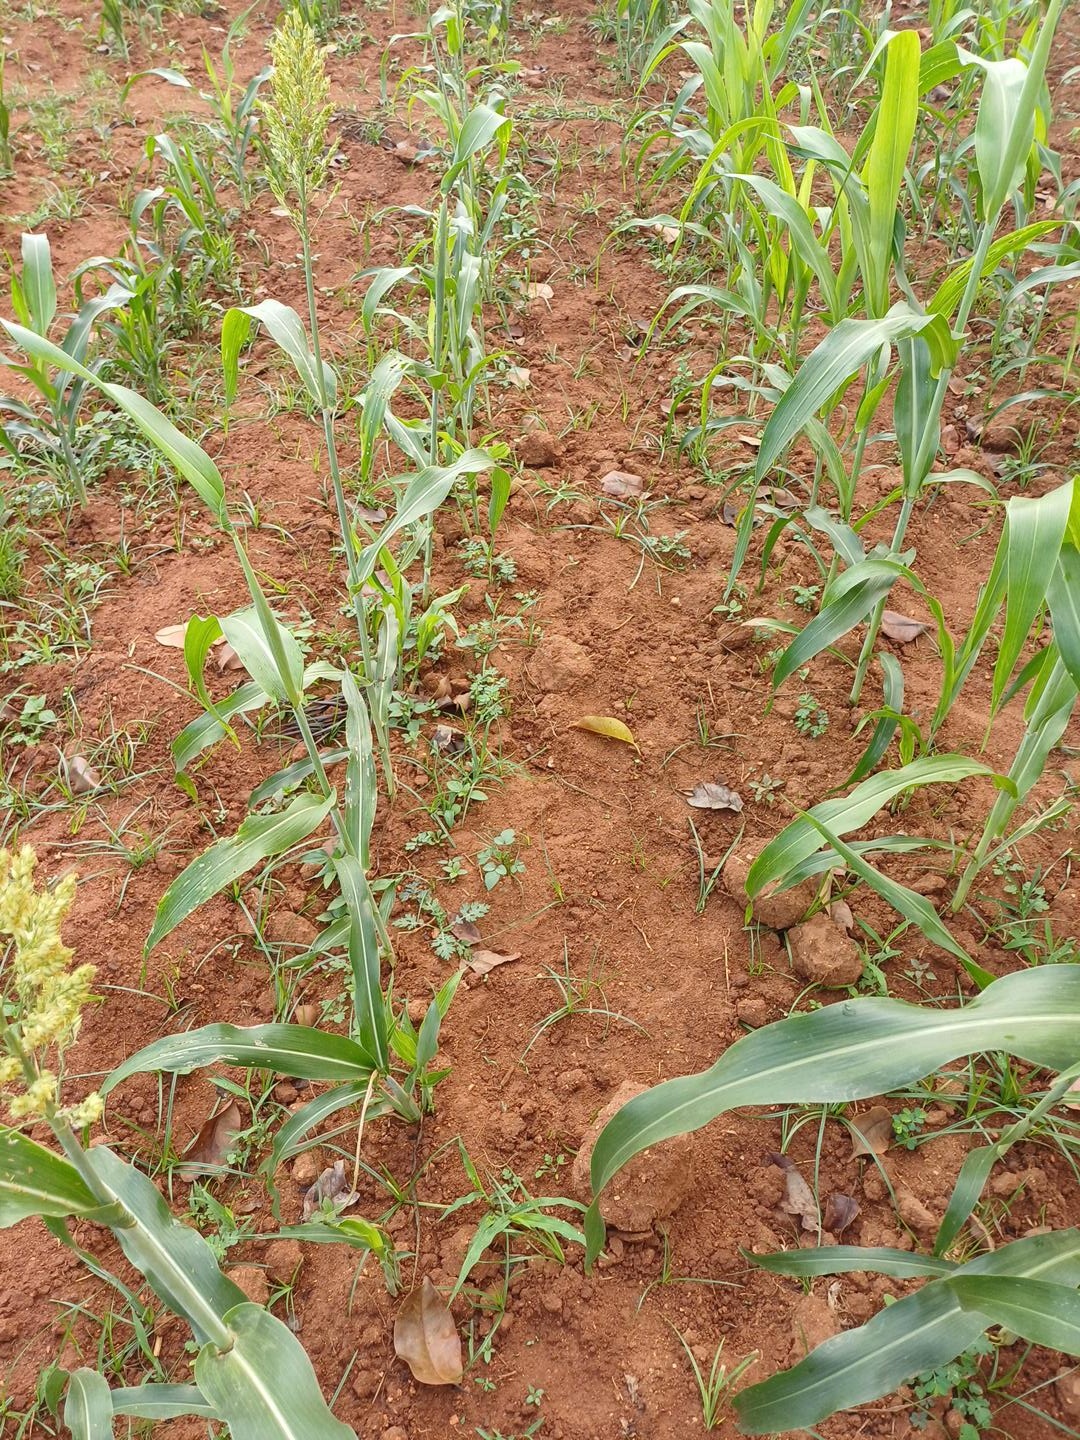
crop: sorghum
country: Kenya
